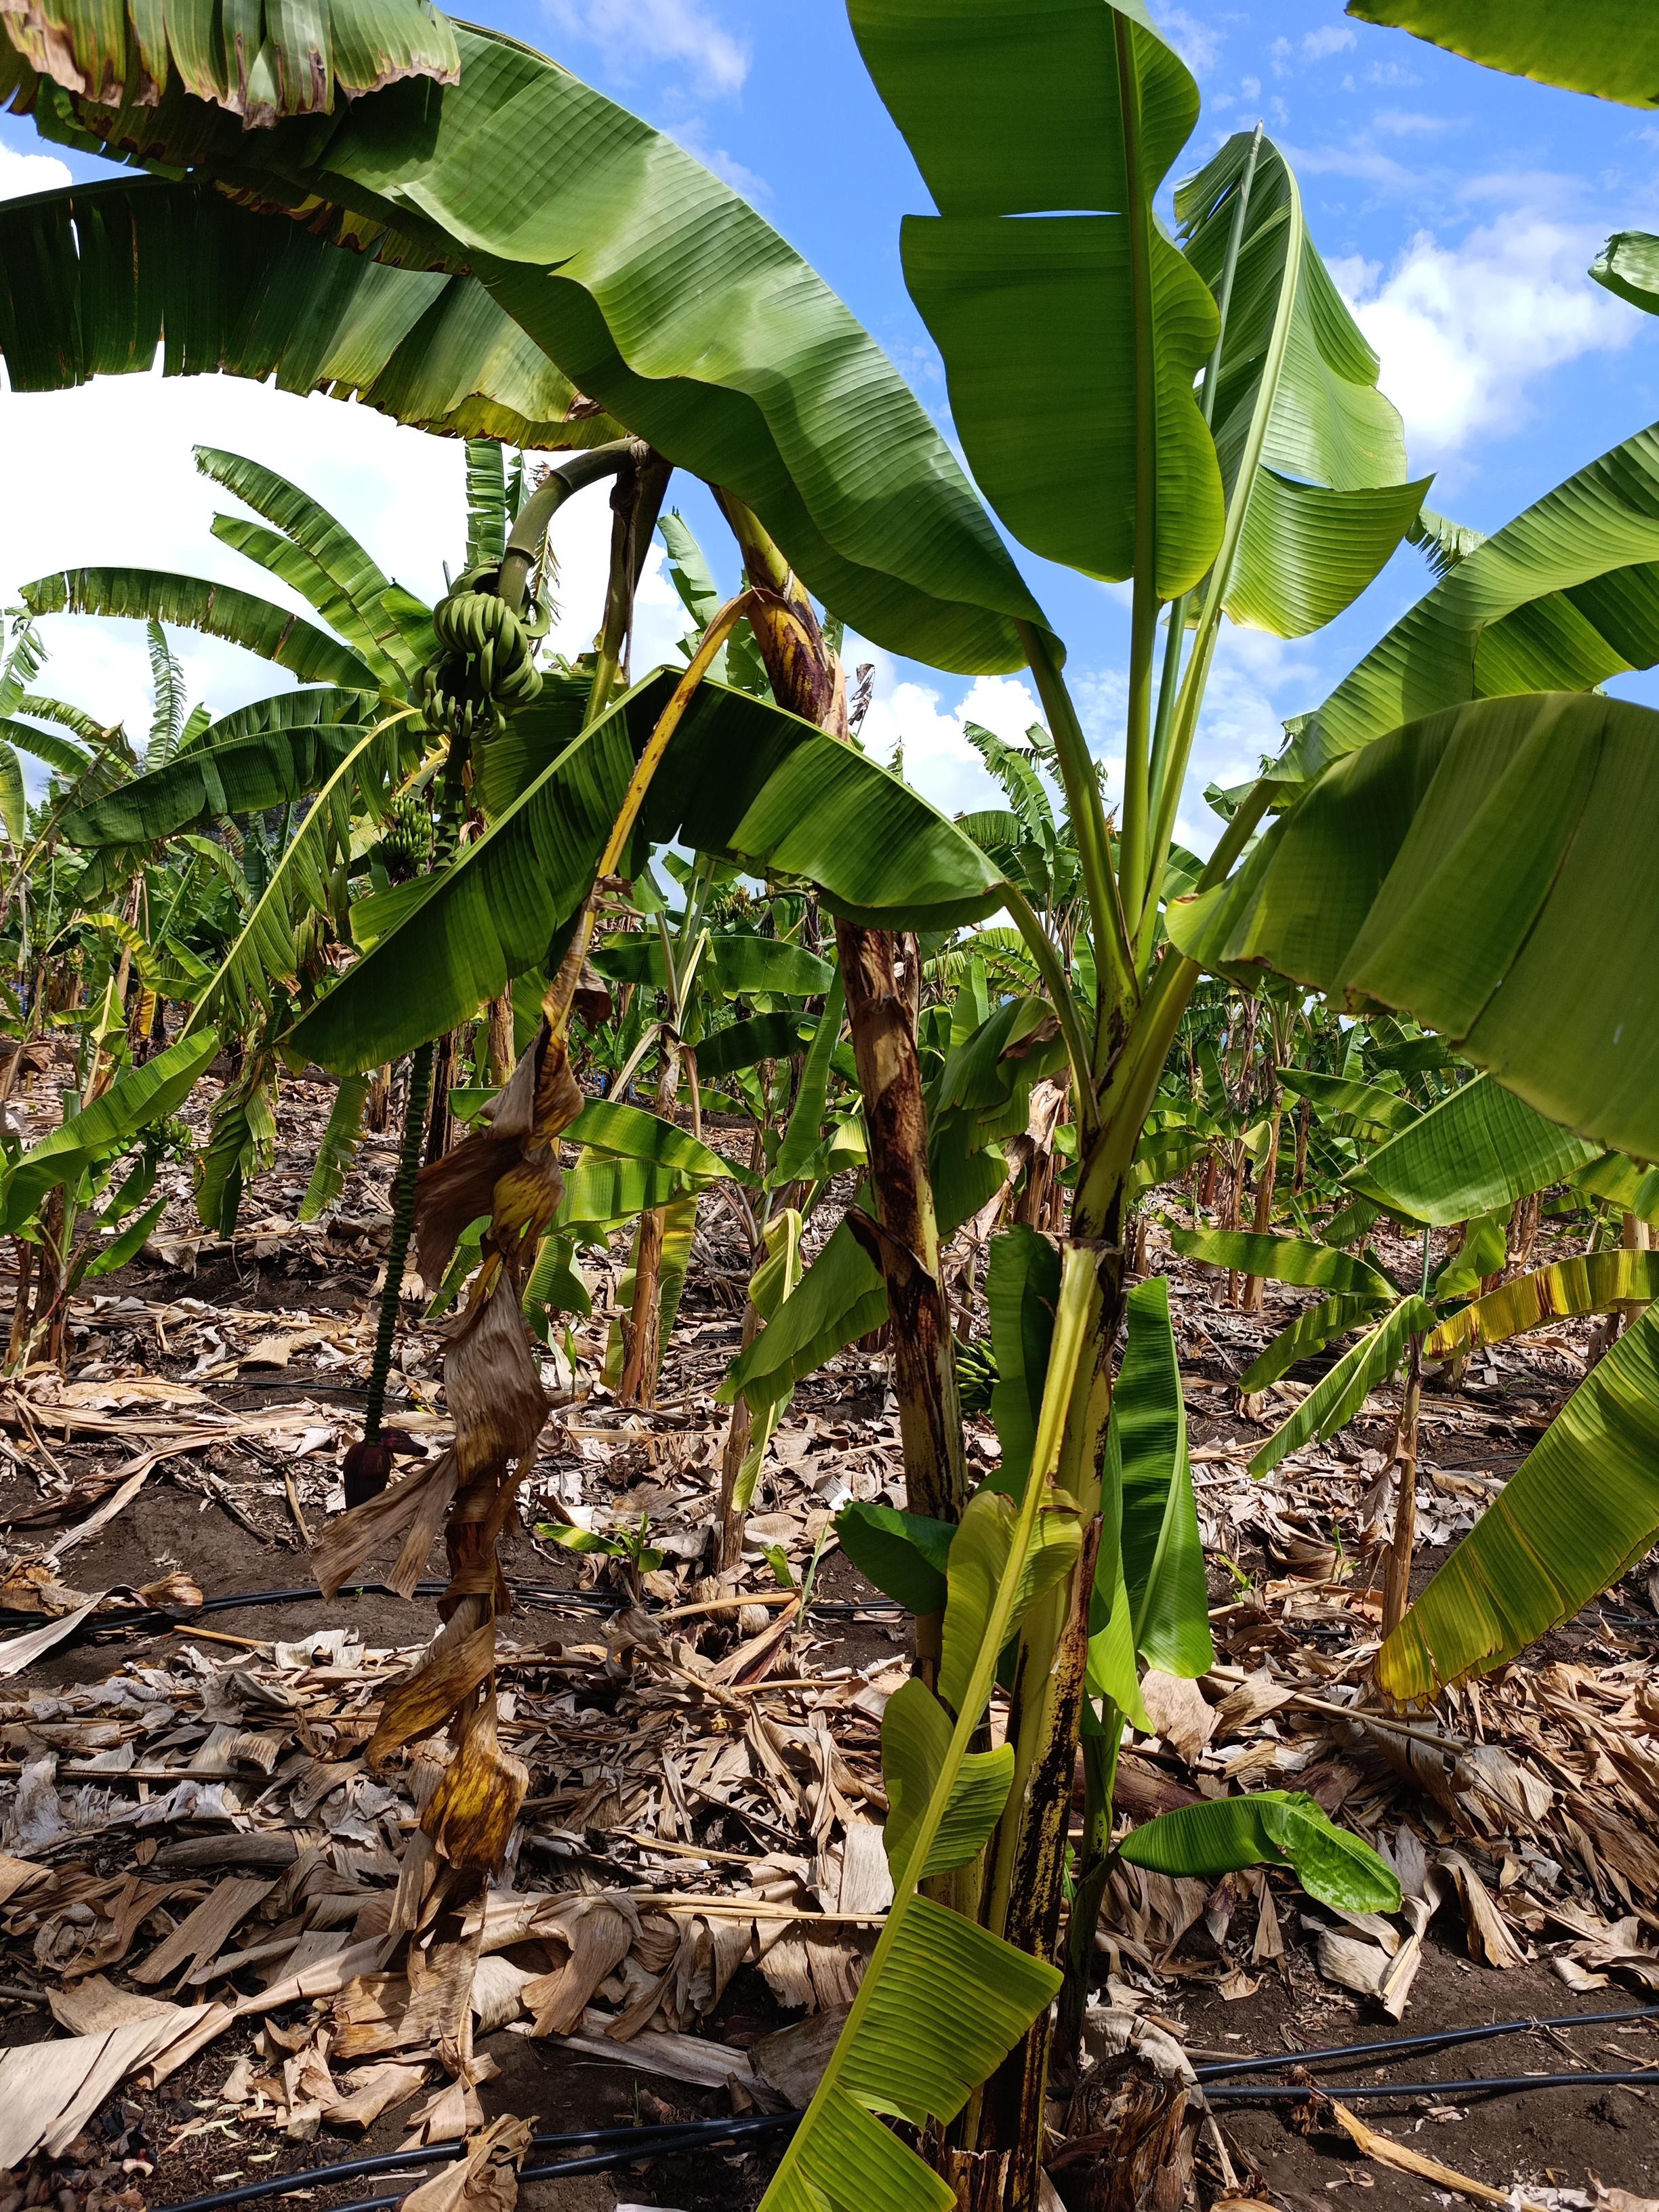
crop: banana
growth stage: development fruit
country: Tanzania
